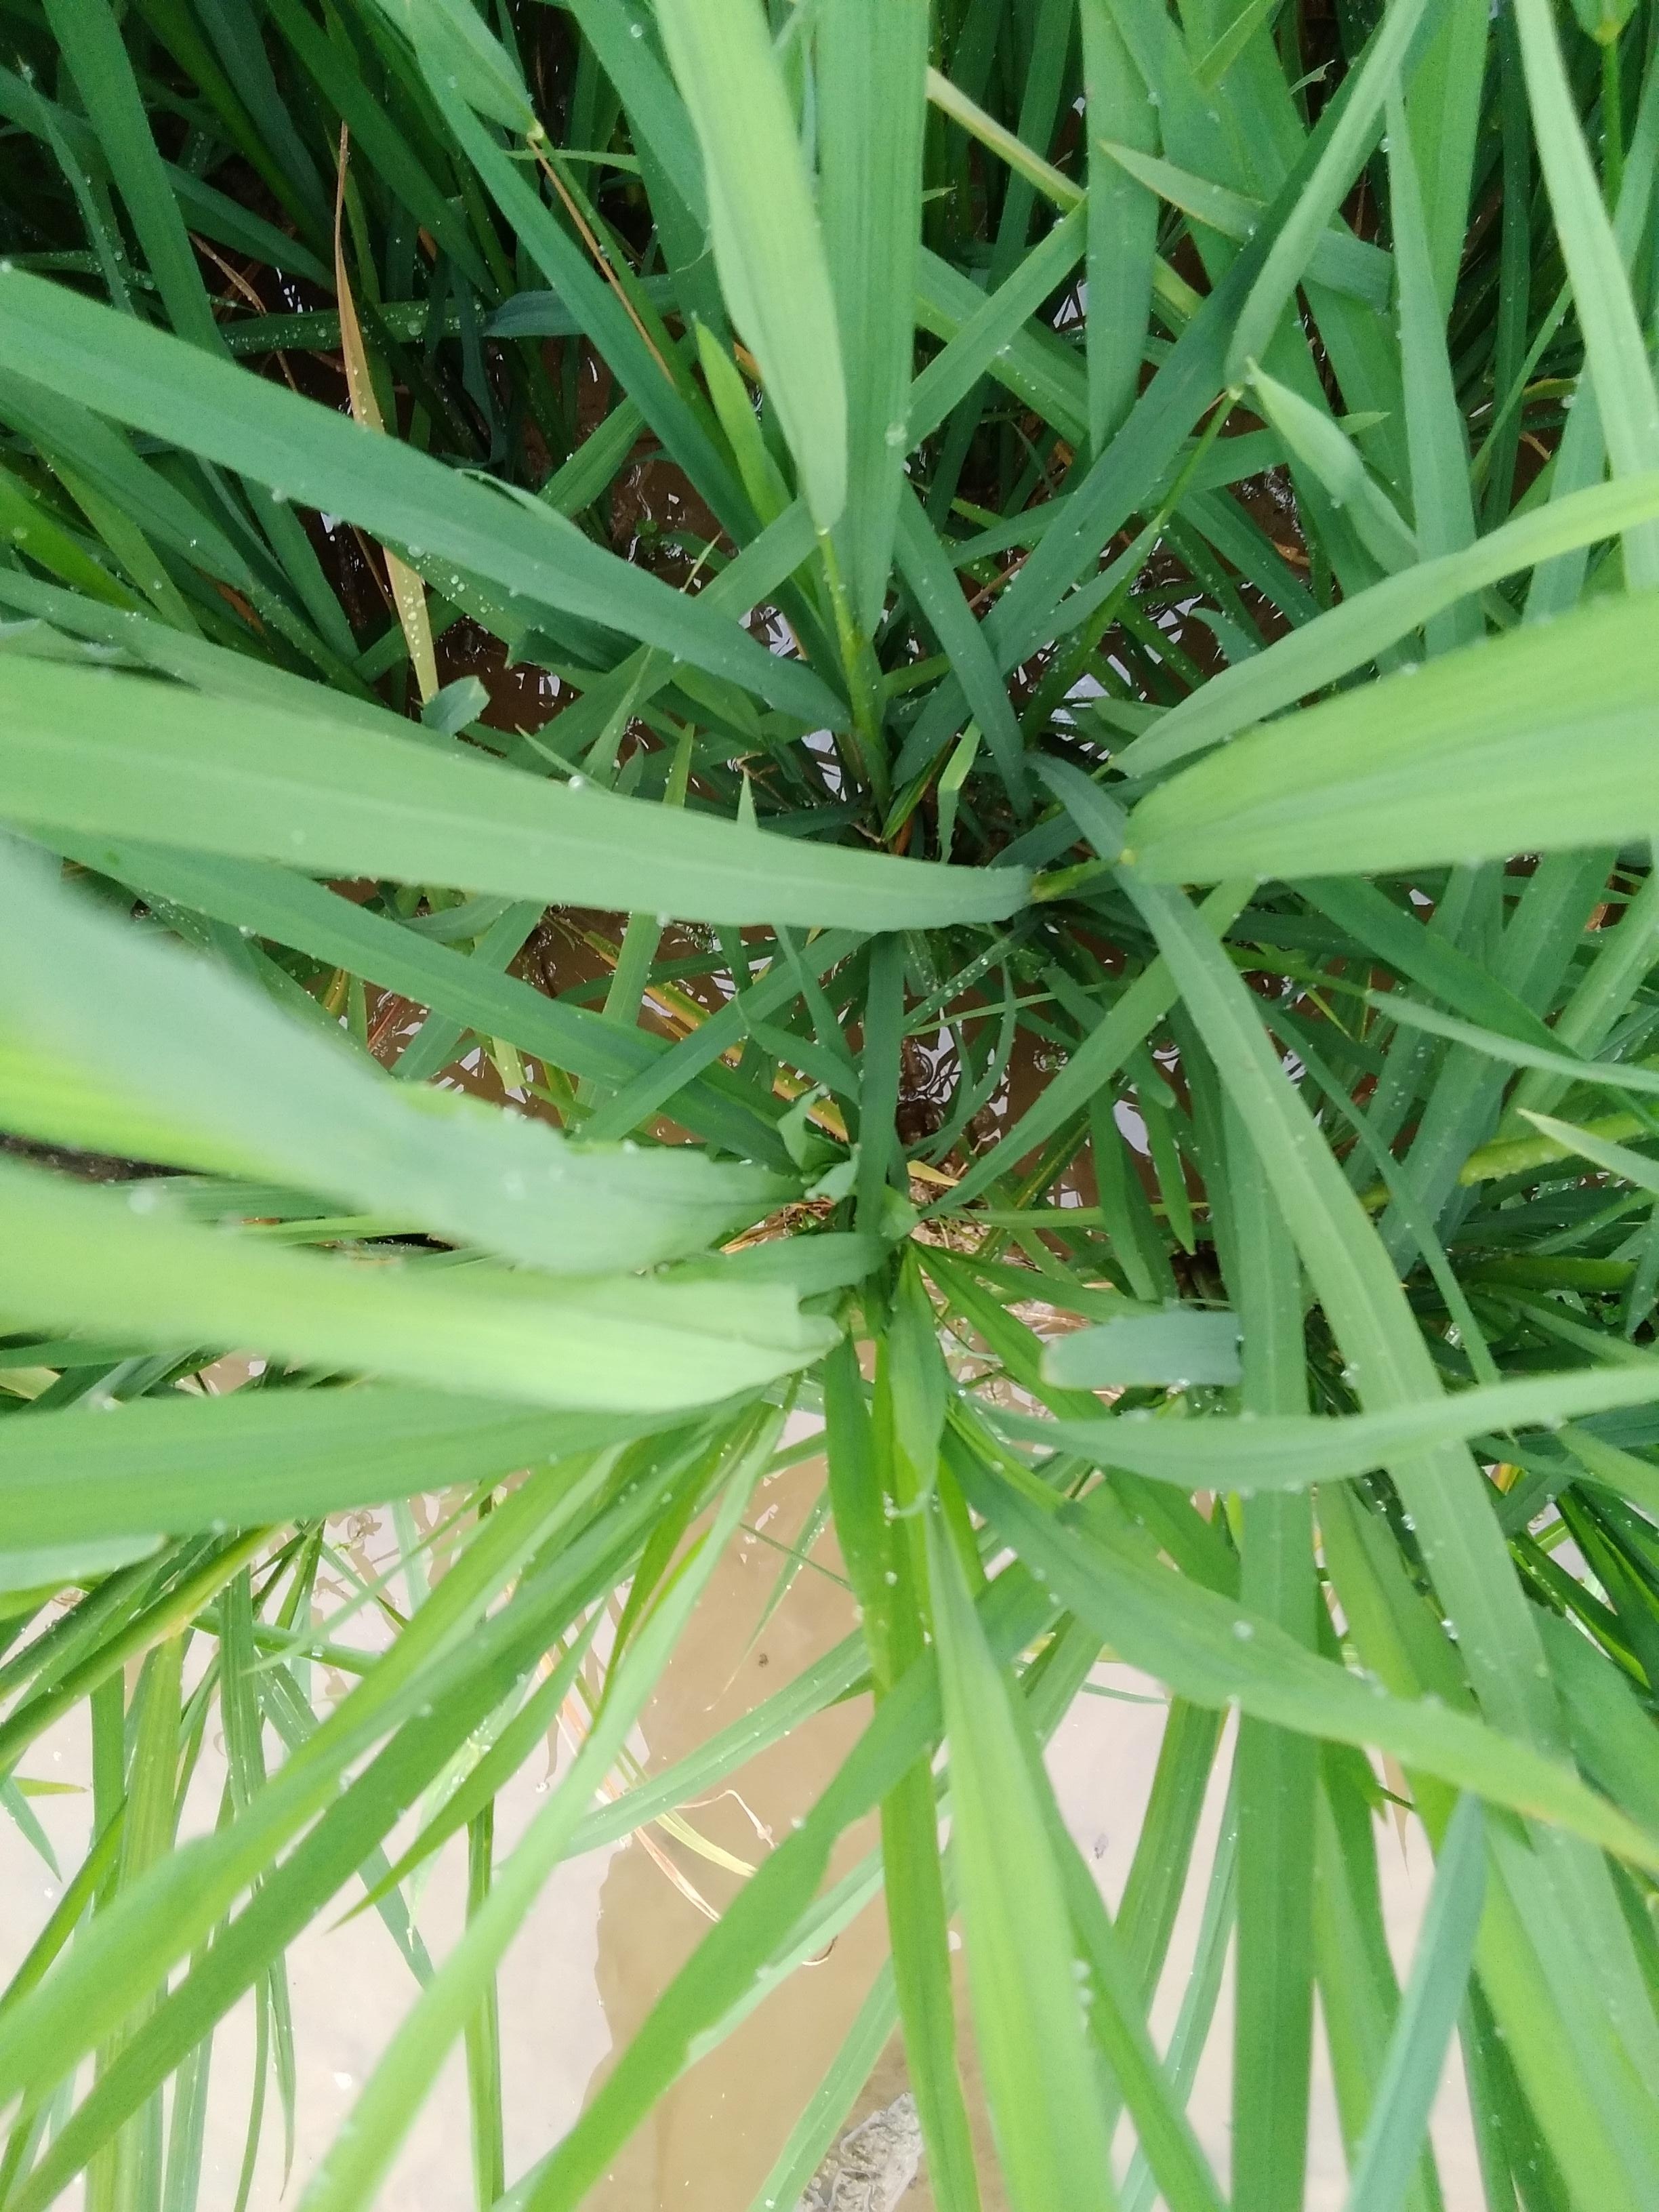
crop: rice
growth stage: booting
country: Nigeria
